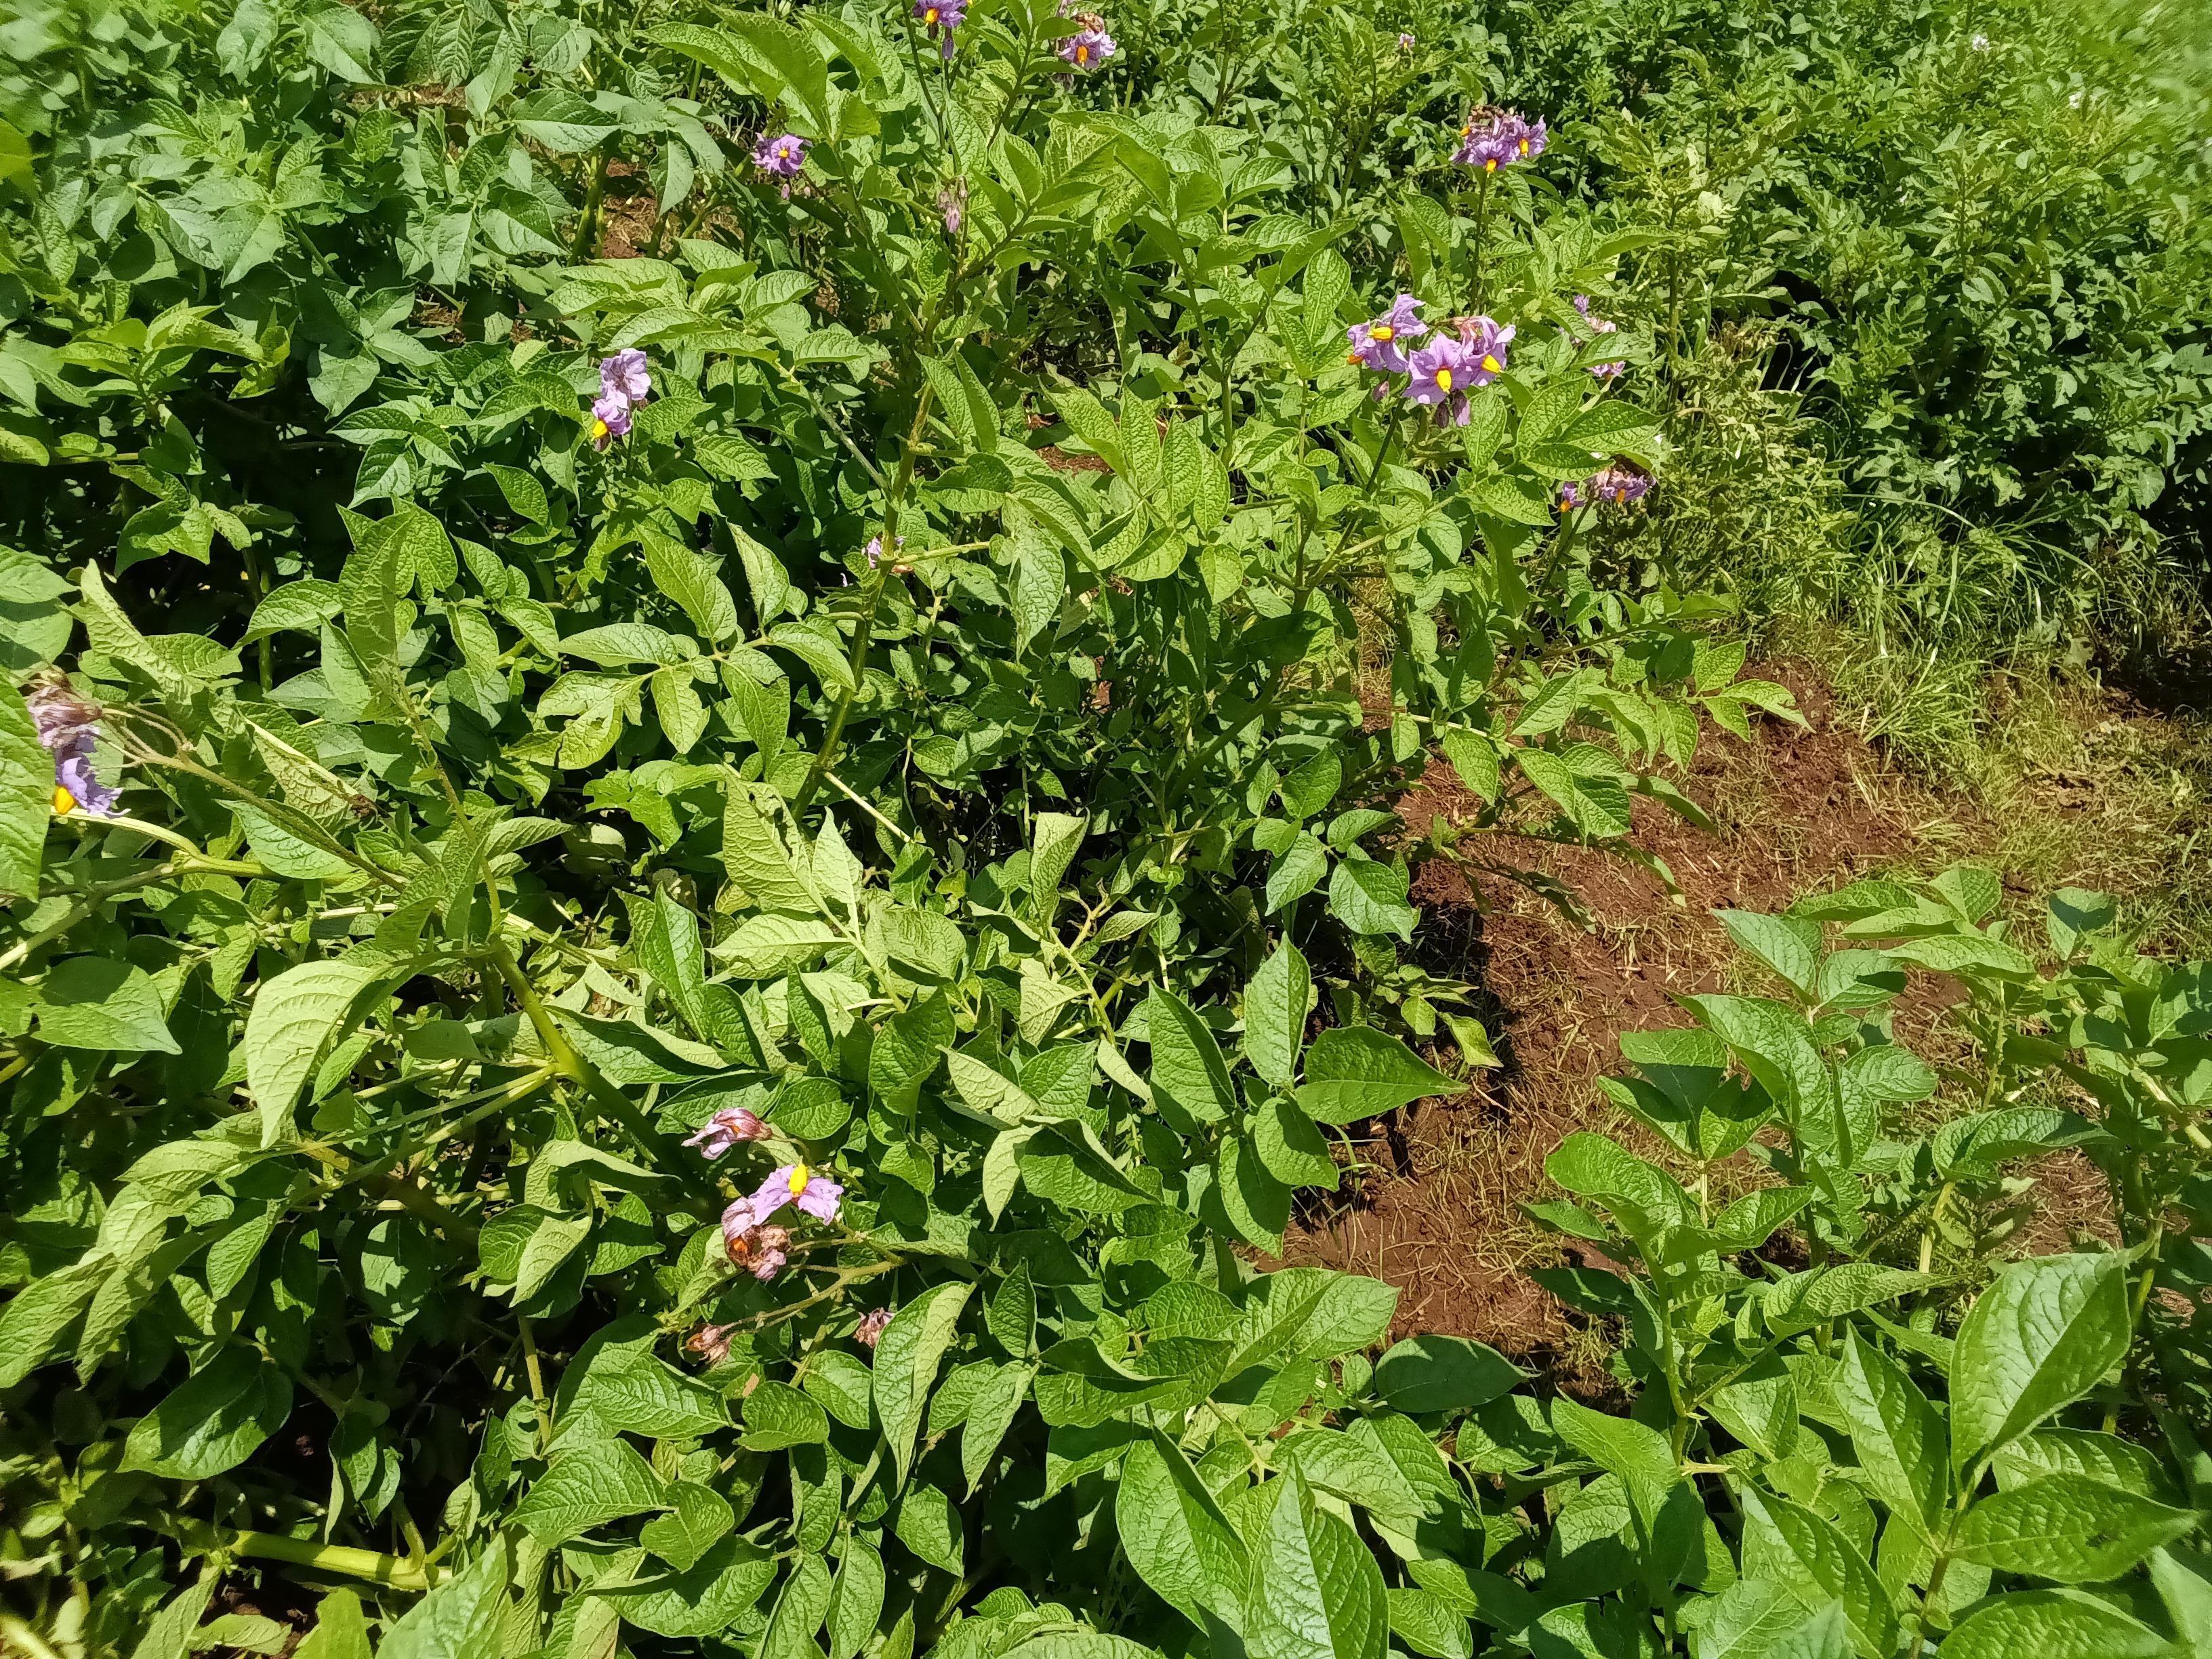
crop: potato
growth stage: vegetative
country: Kenya
